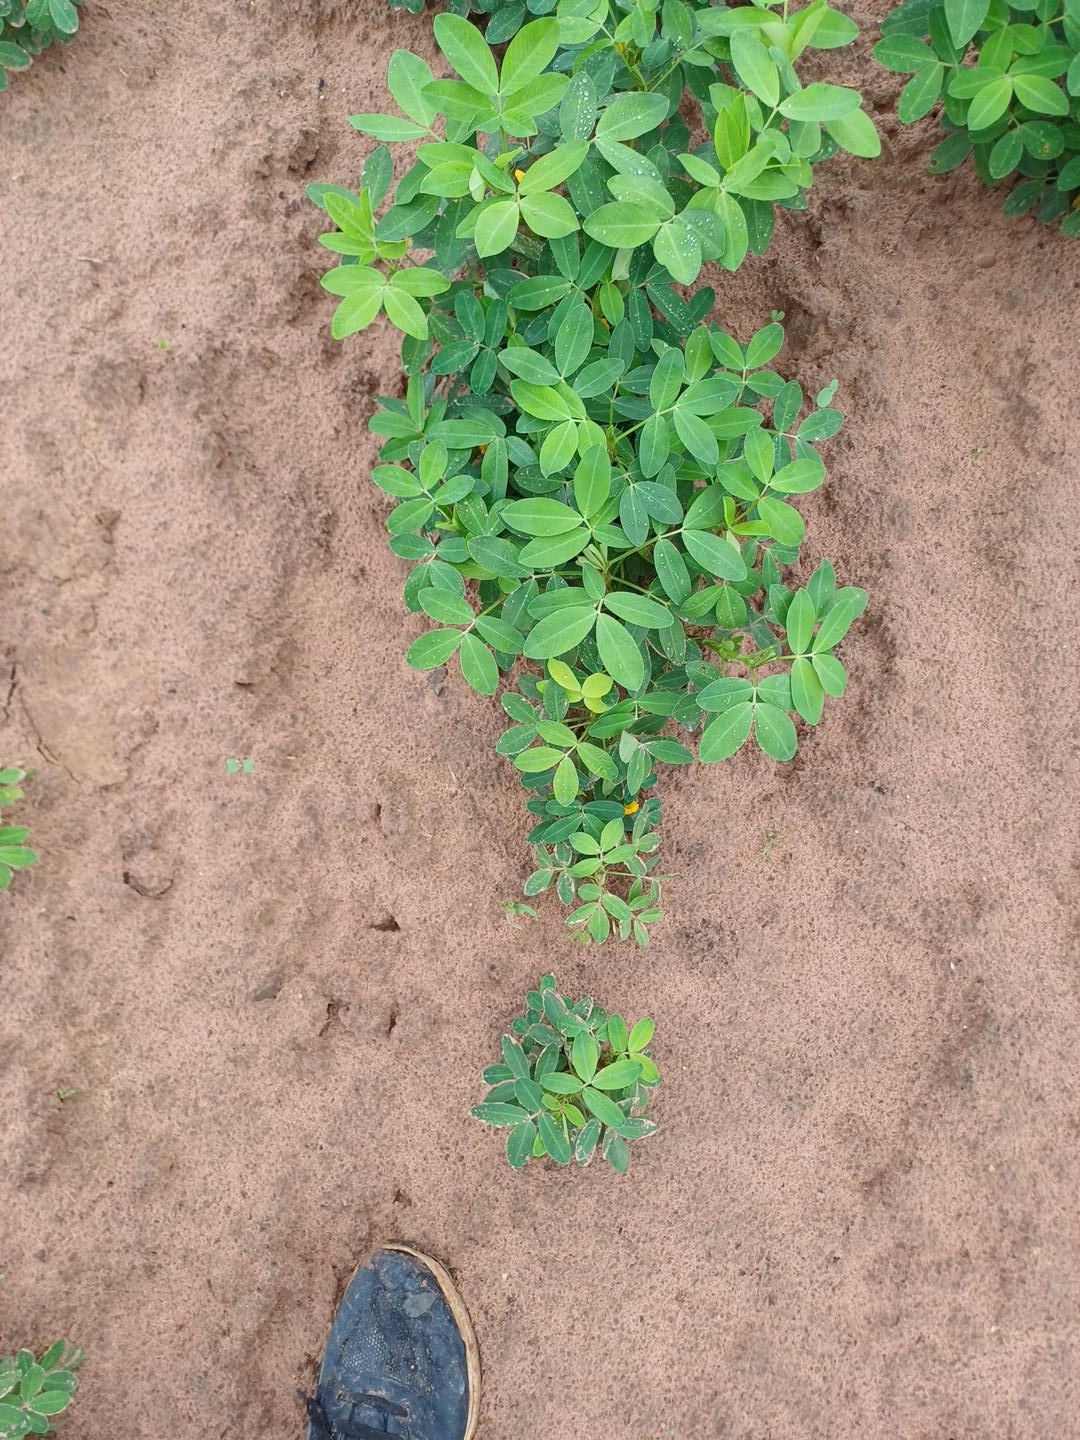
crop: groundnut
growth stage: flowering
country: Senegal
